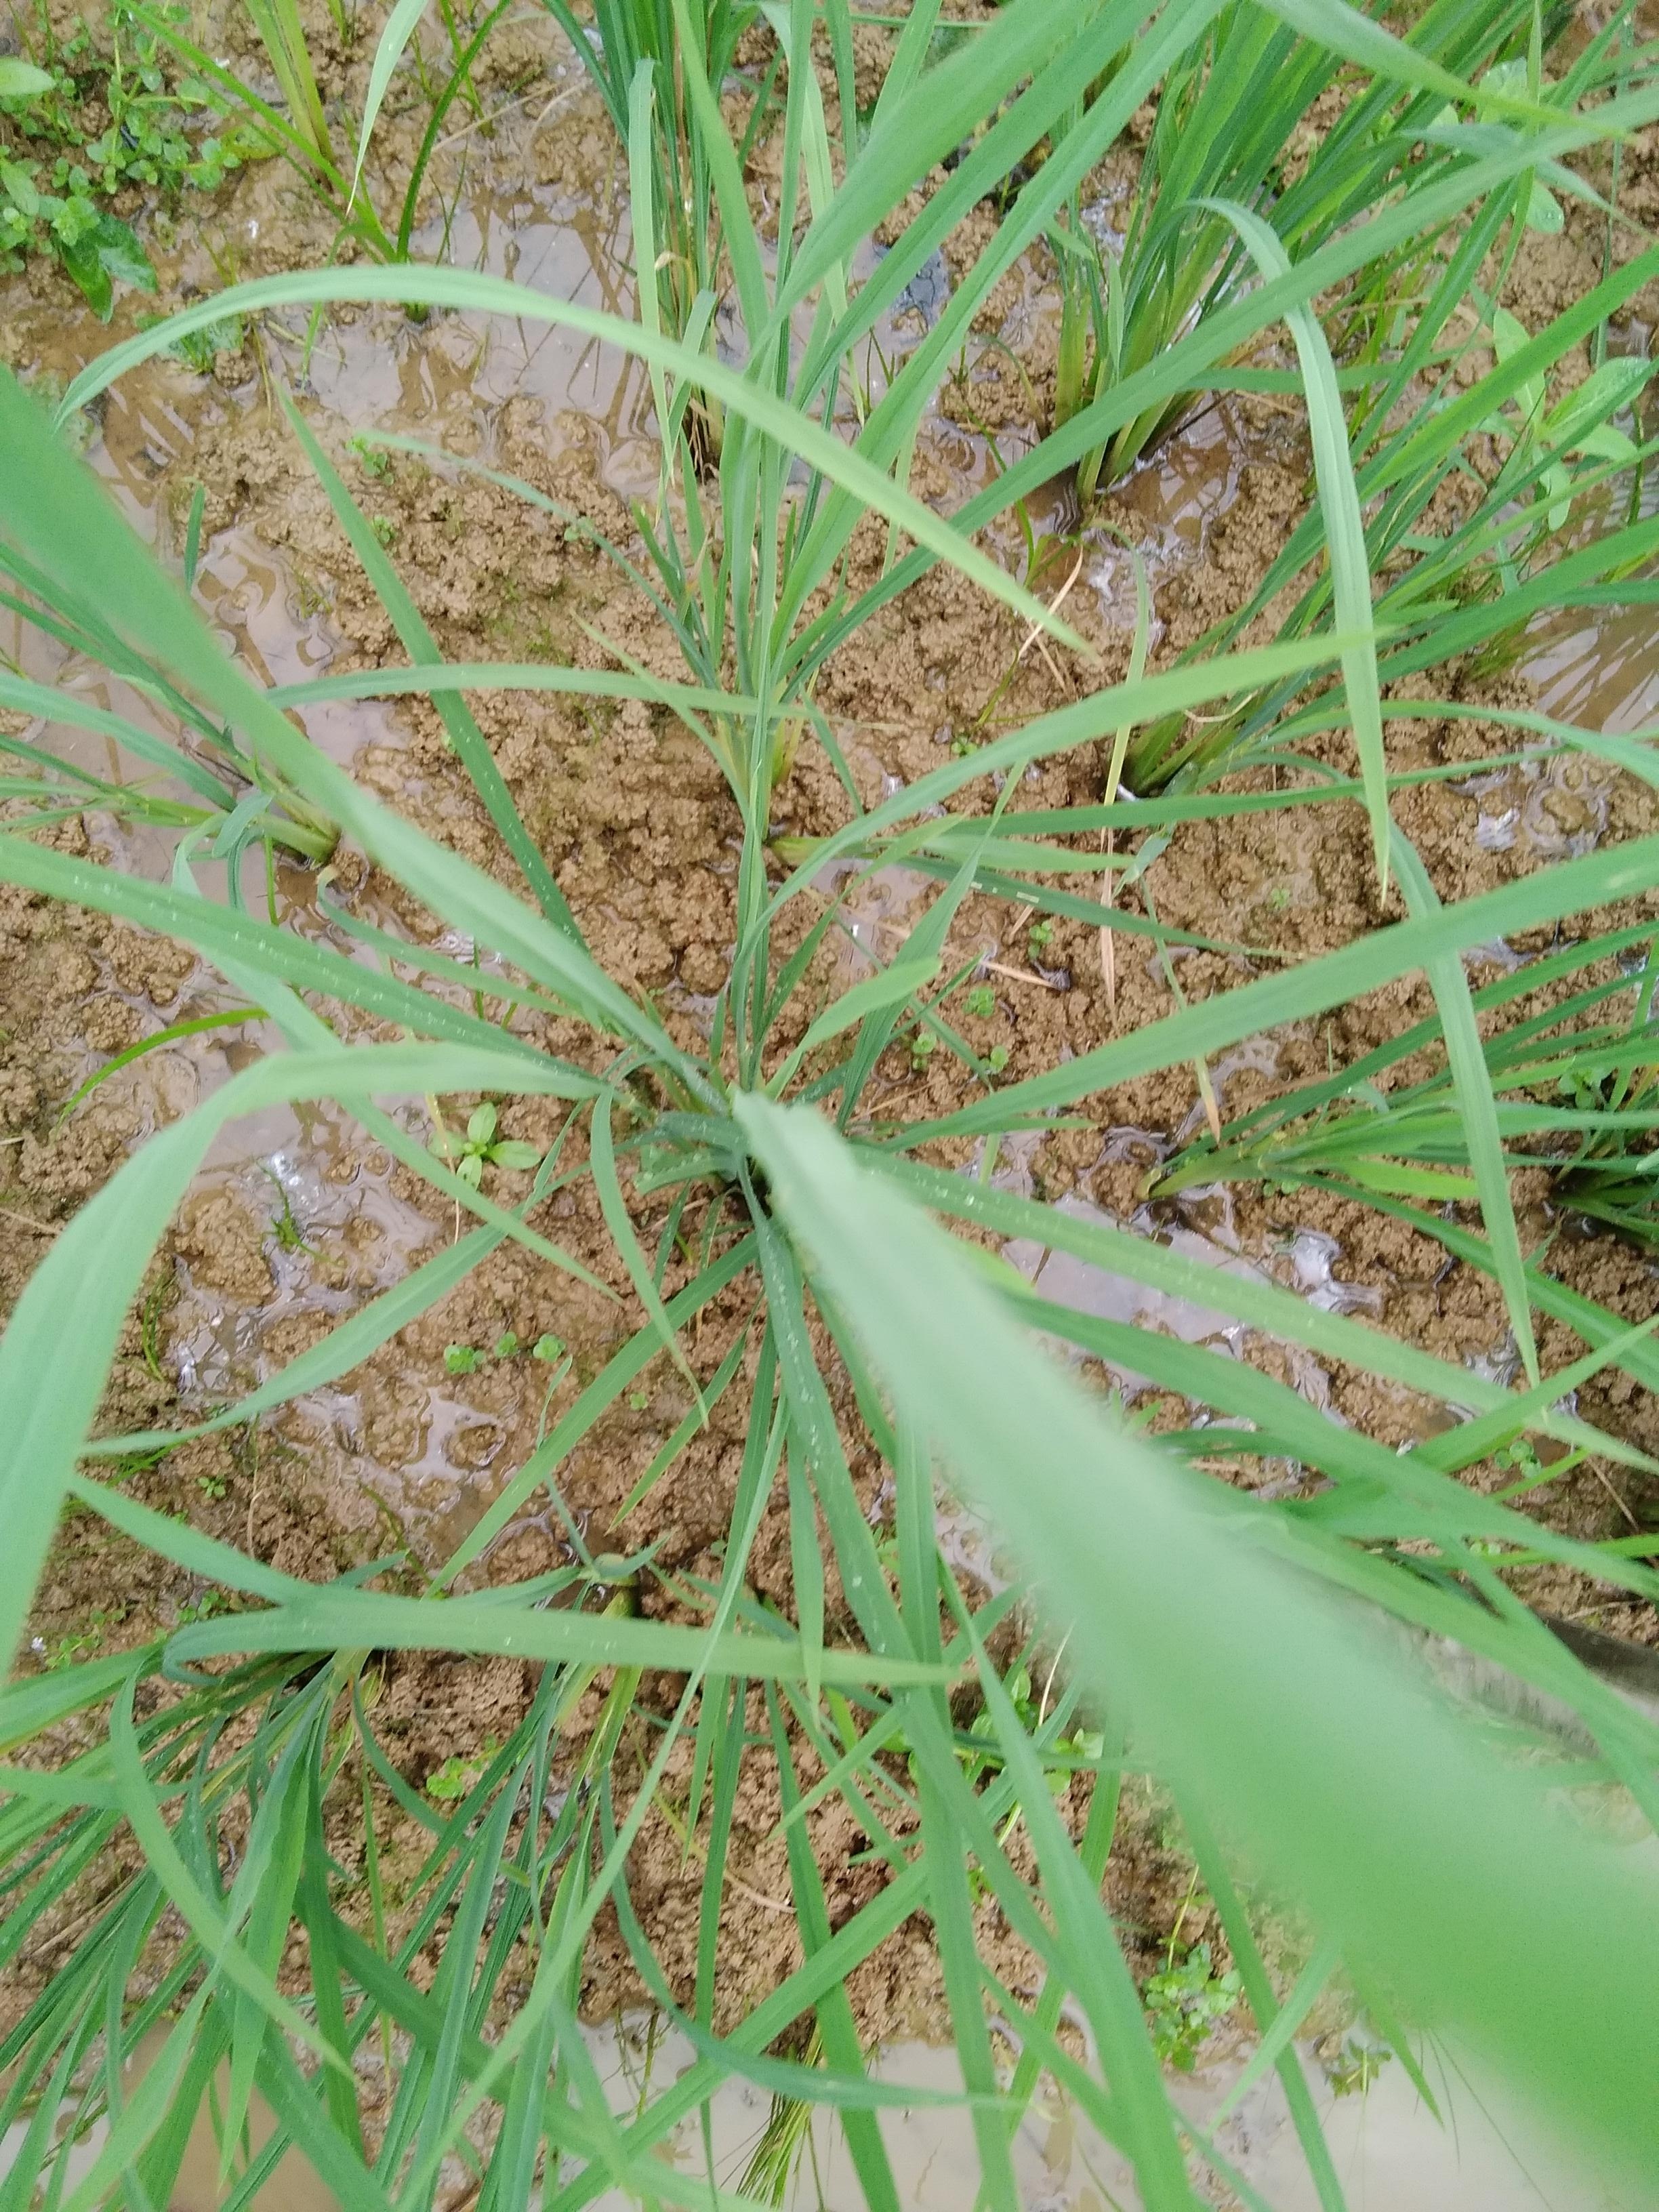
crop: rice
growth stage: vegetative
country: Nigeria
